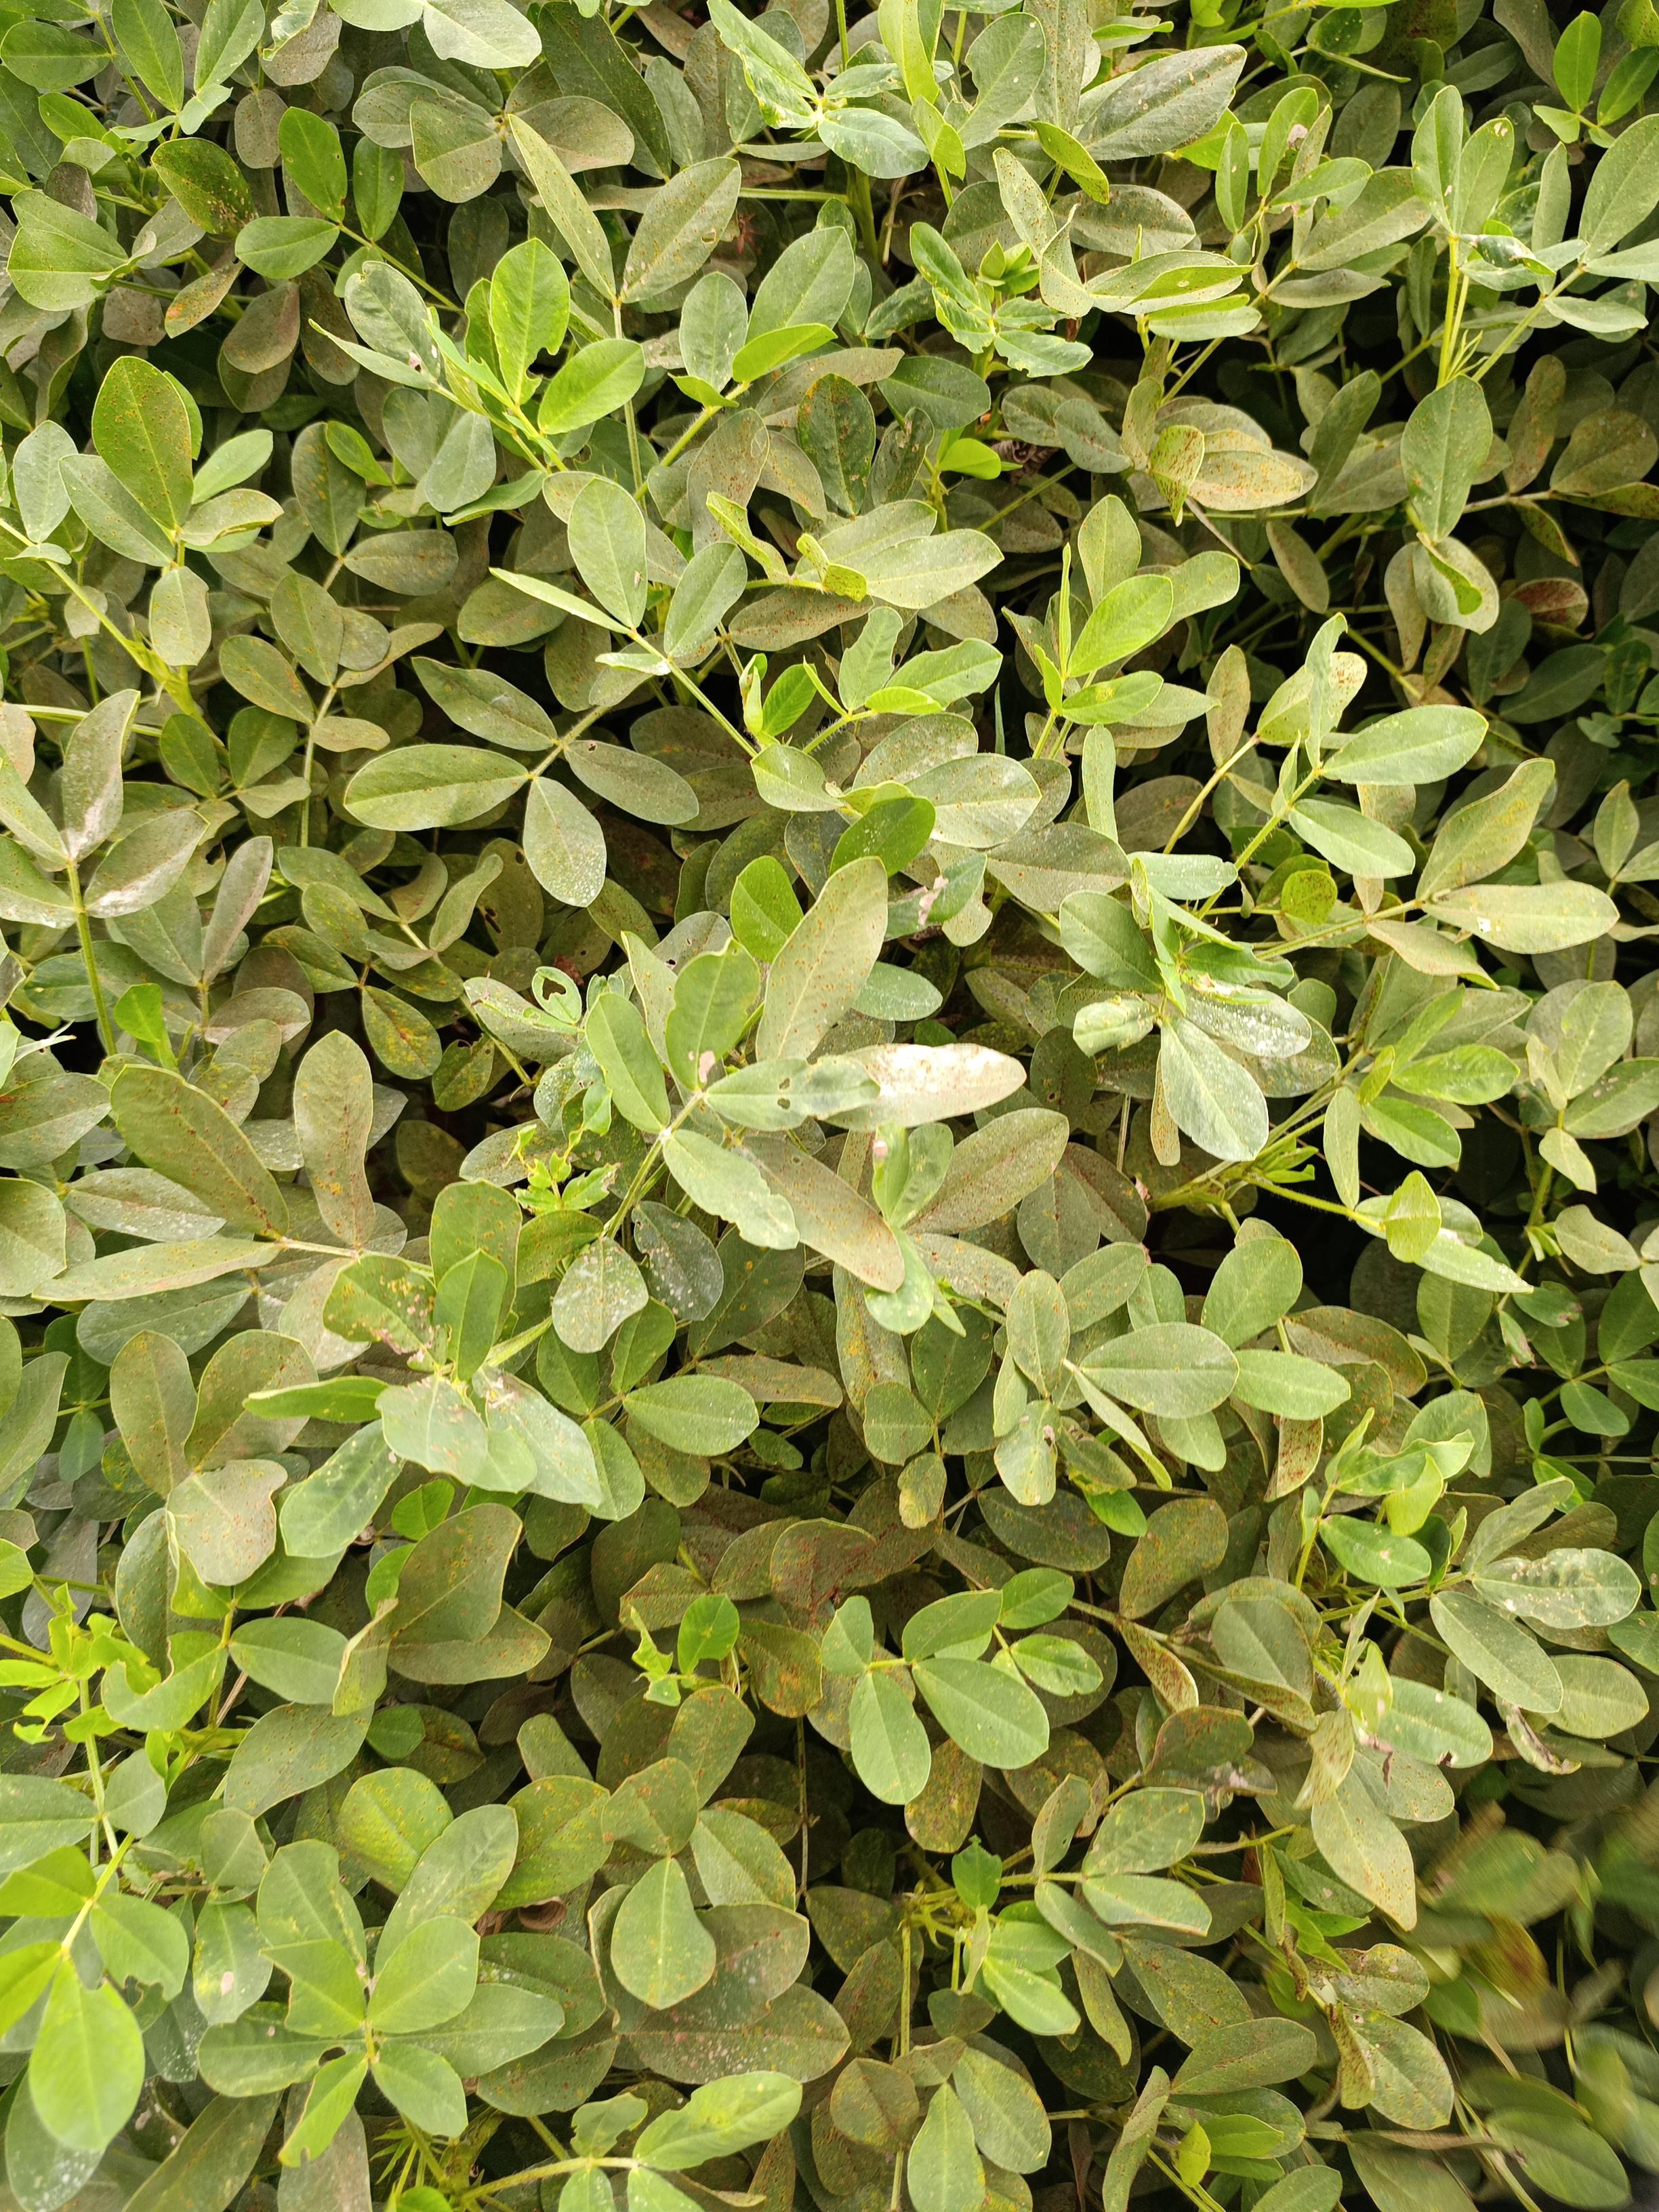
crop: groundnut
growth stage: pegging
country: Kenya
